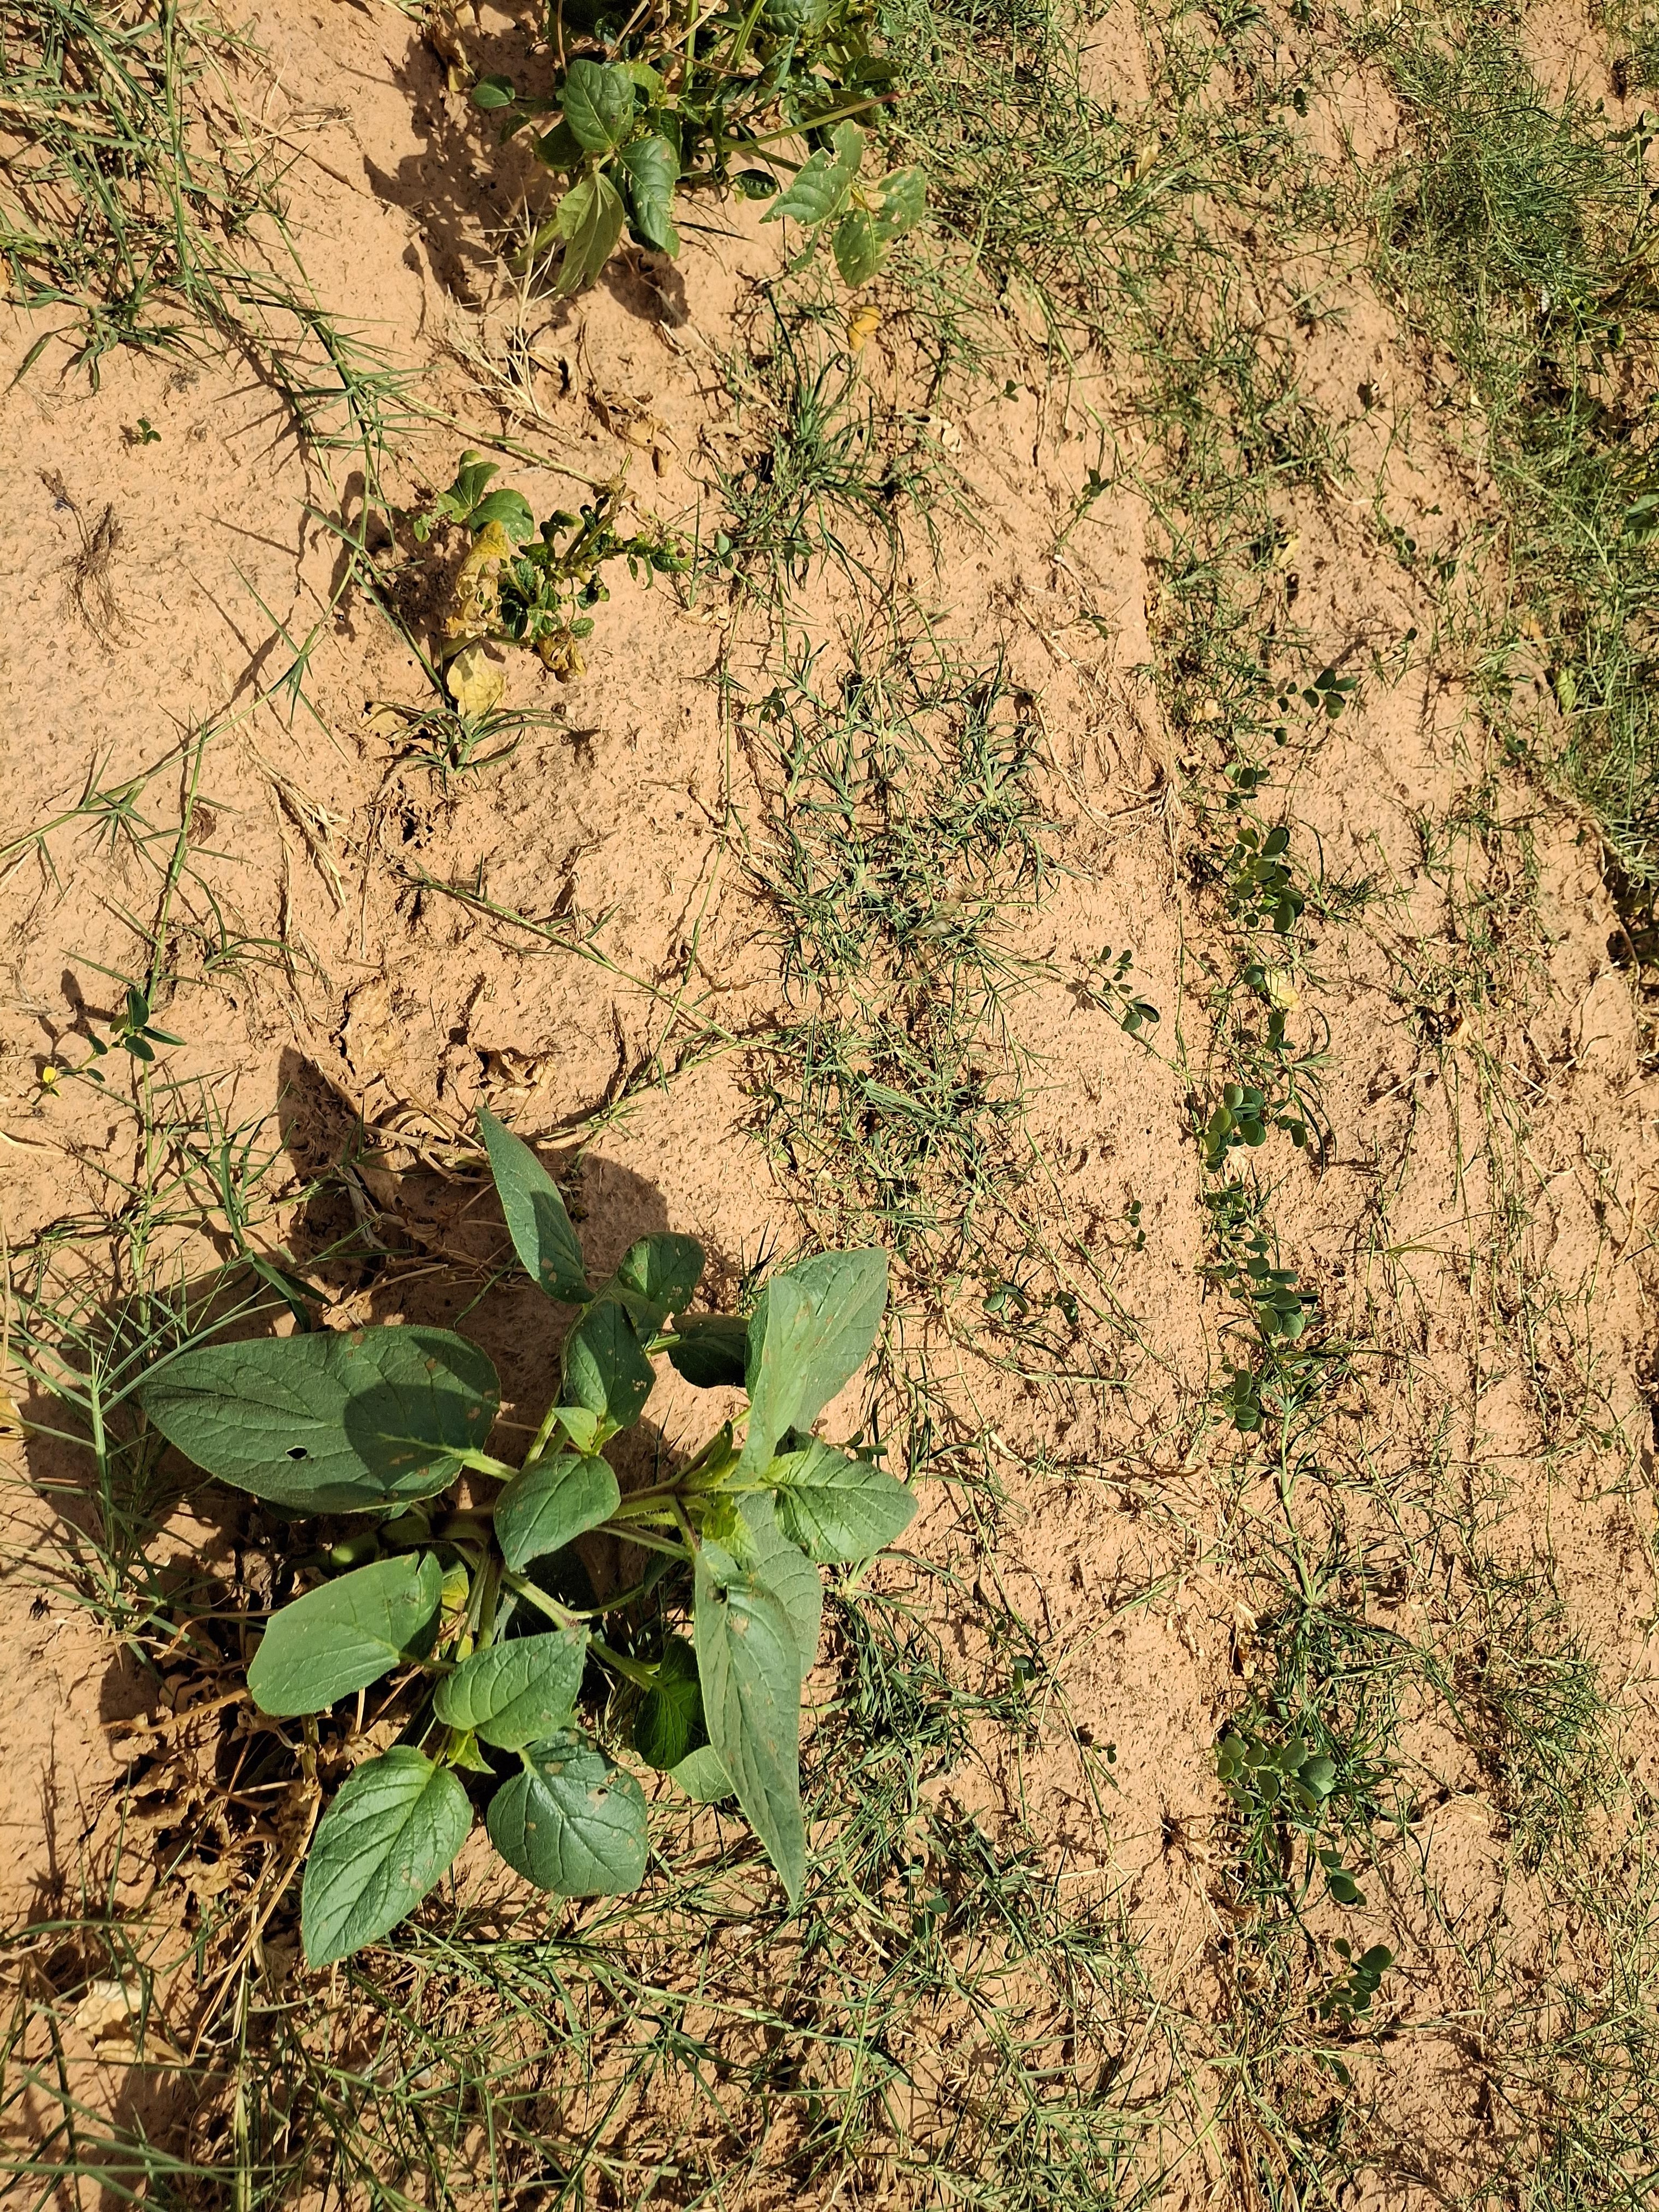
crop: cowpea
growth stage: harvest maturity
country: Nigeria
